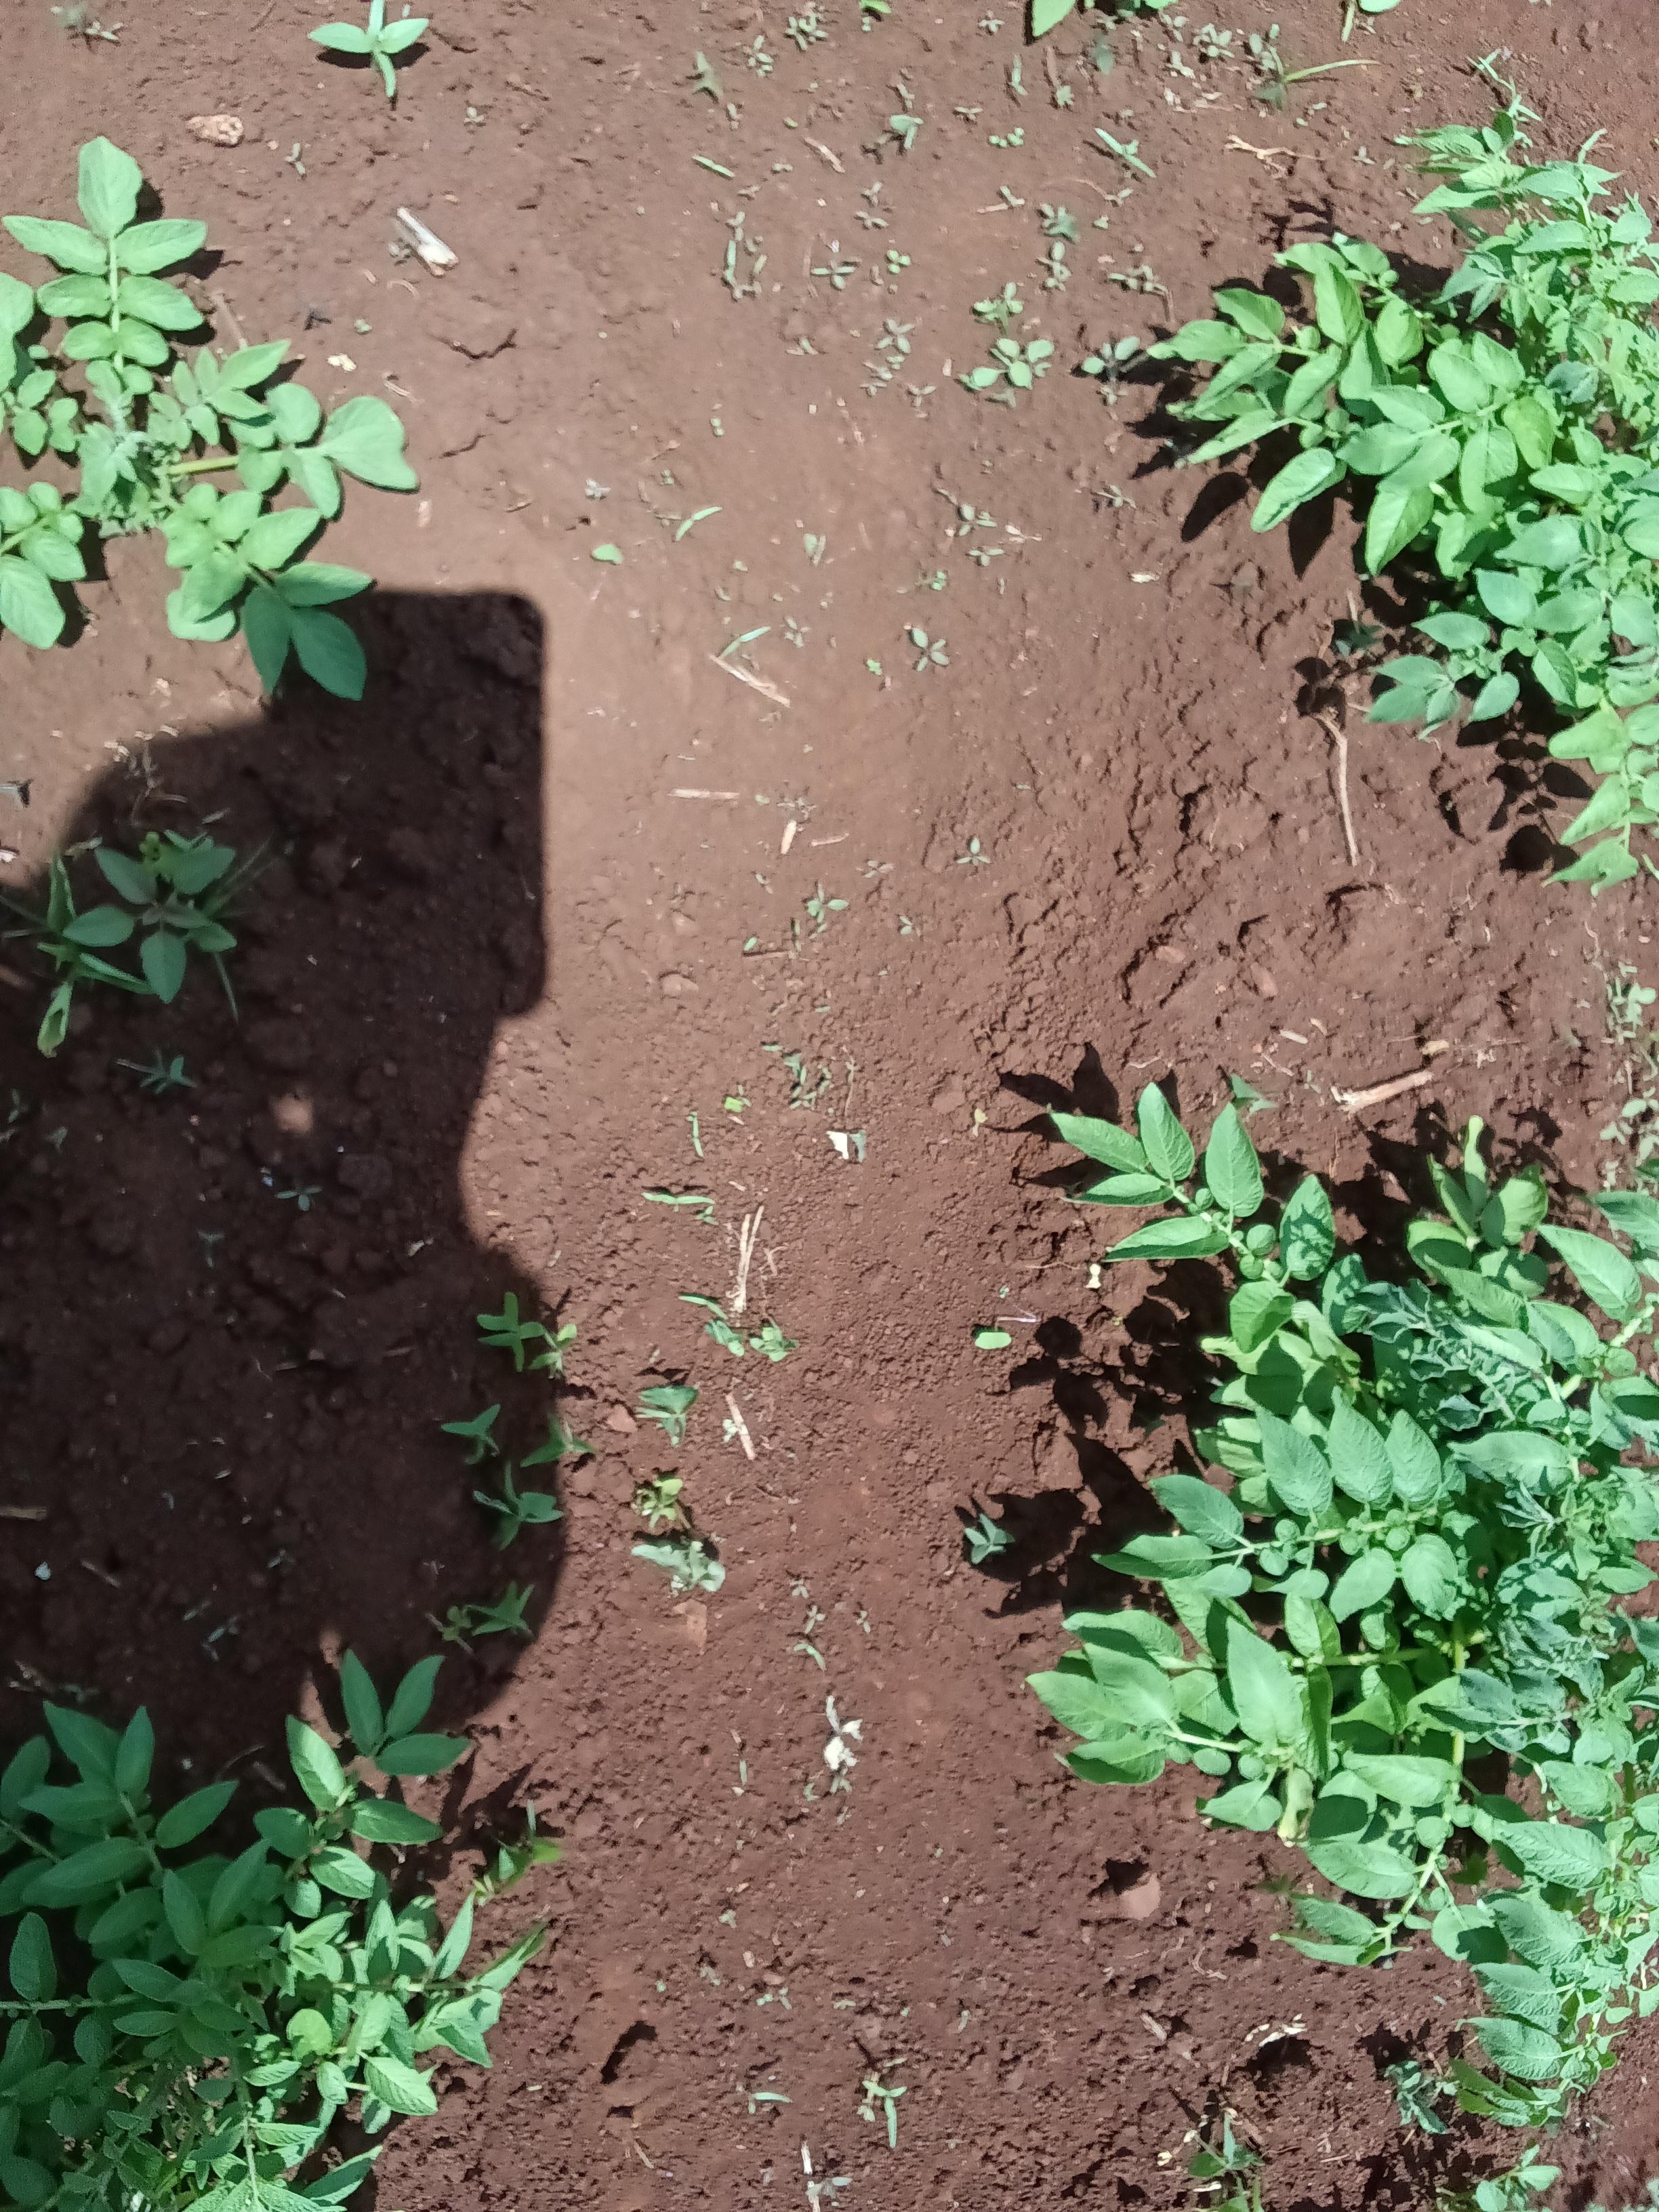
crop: potato
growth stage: vegetative
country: Kenya
